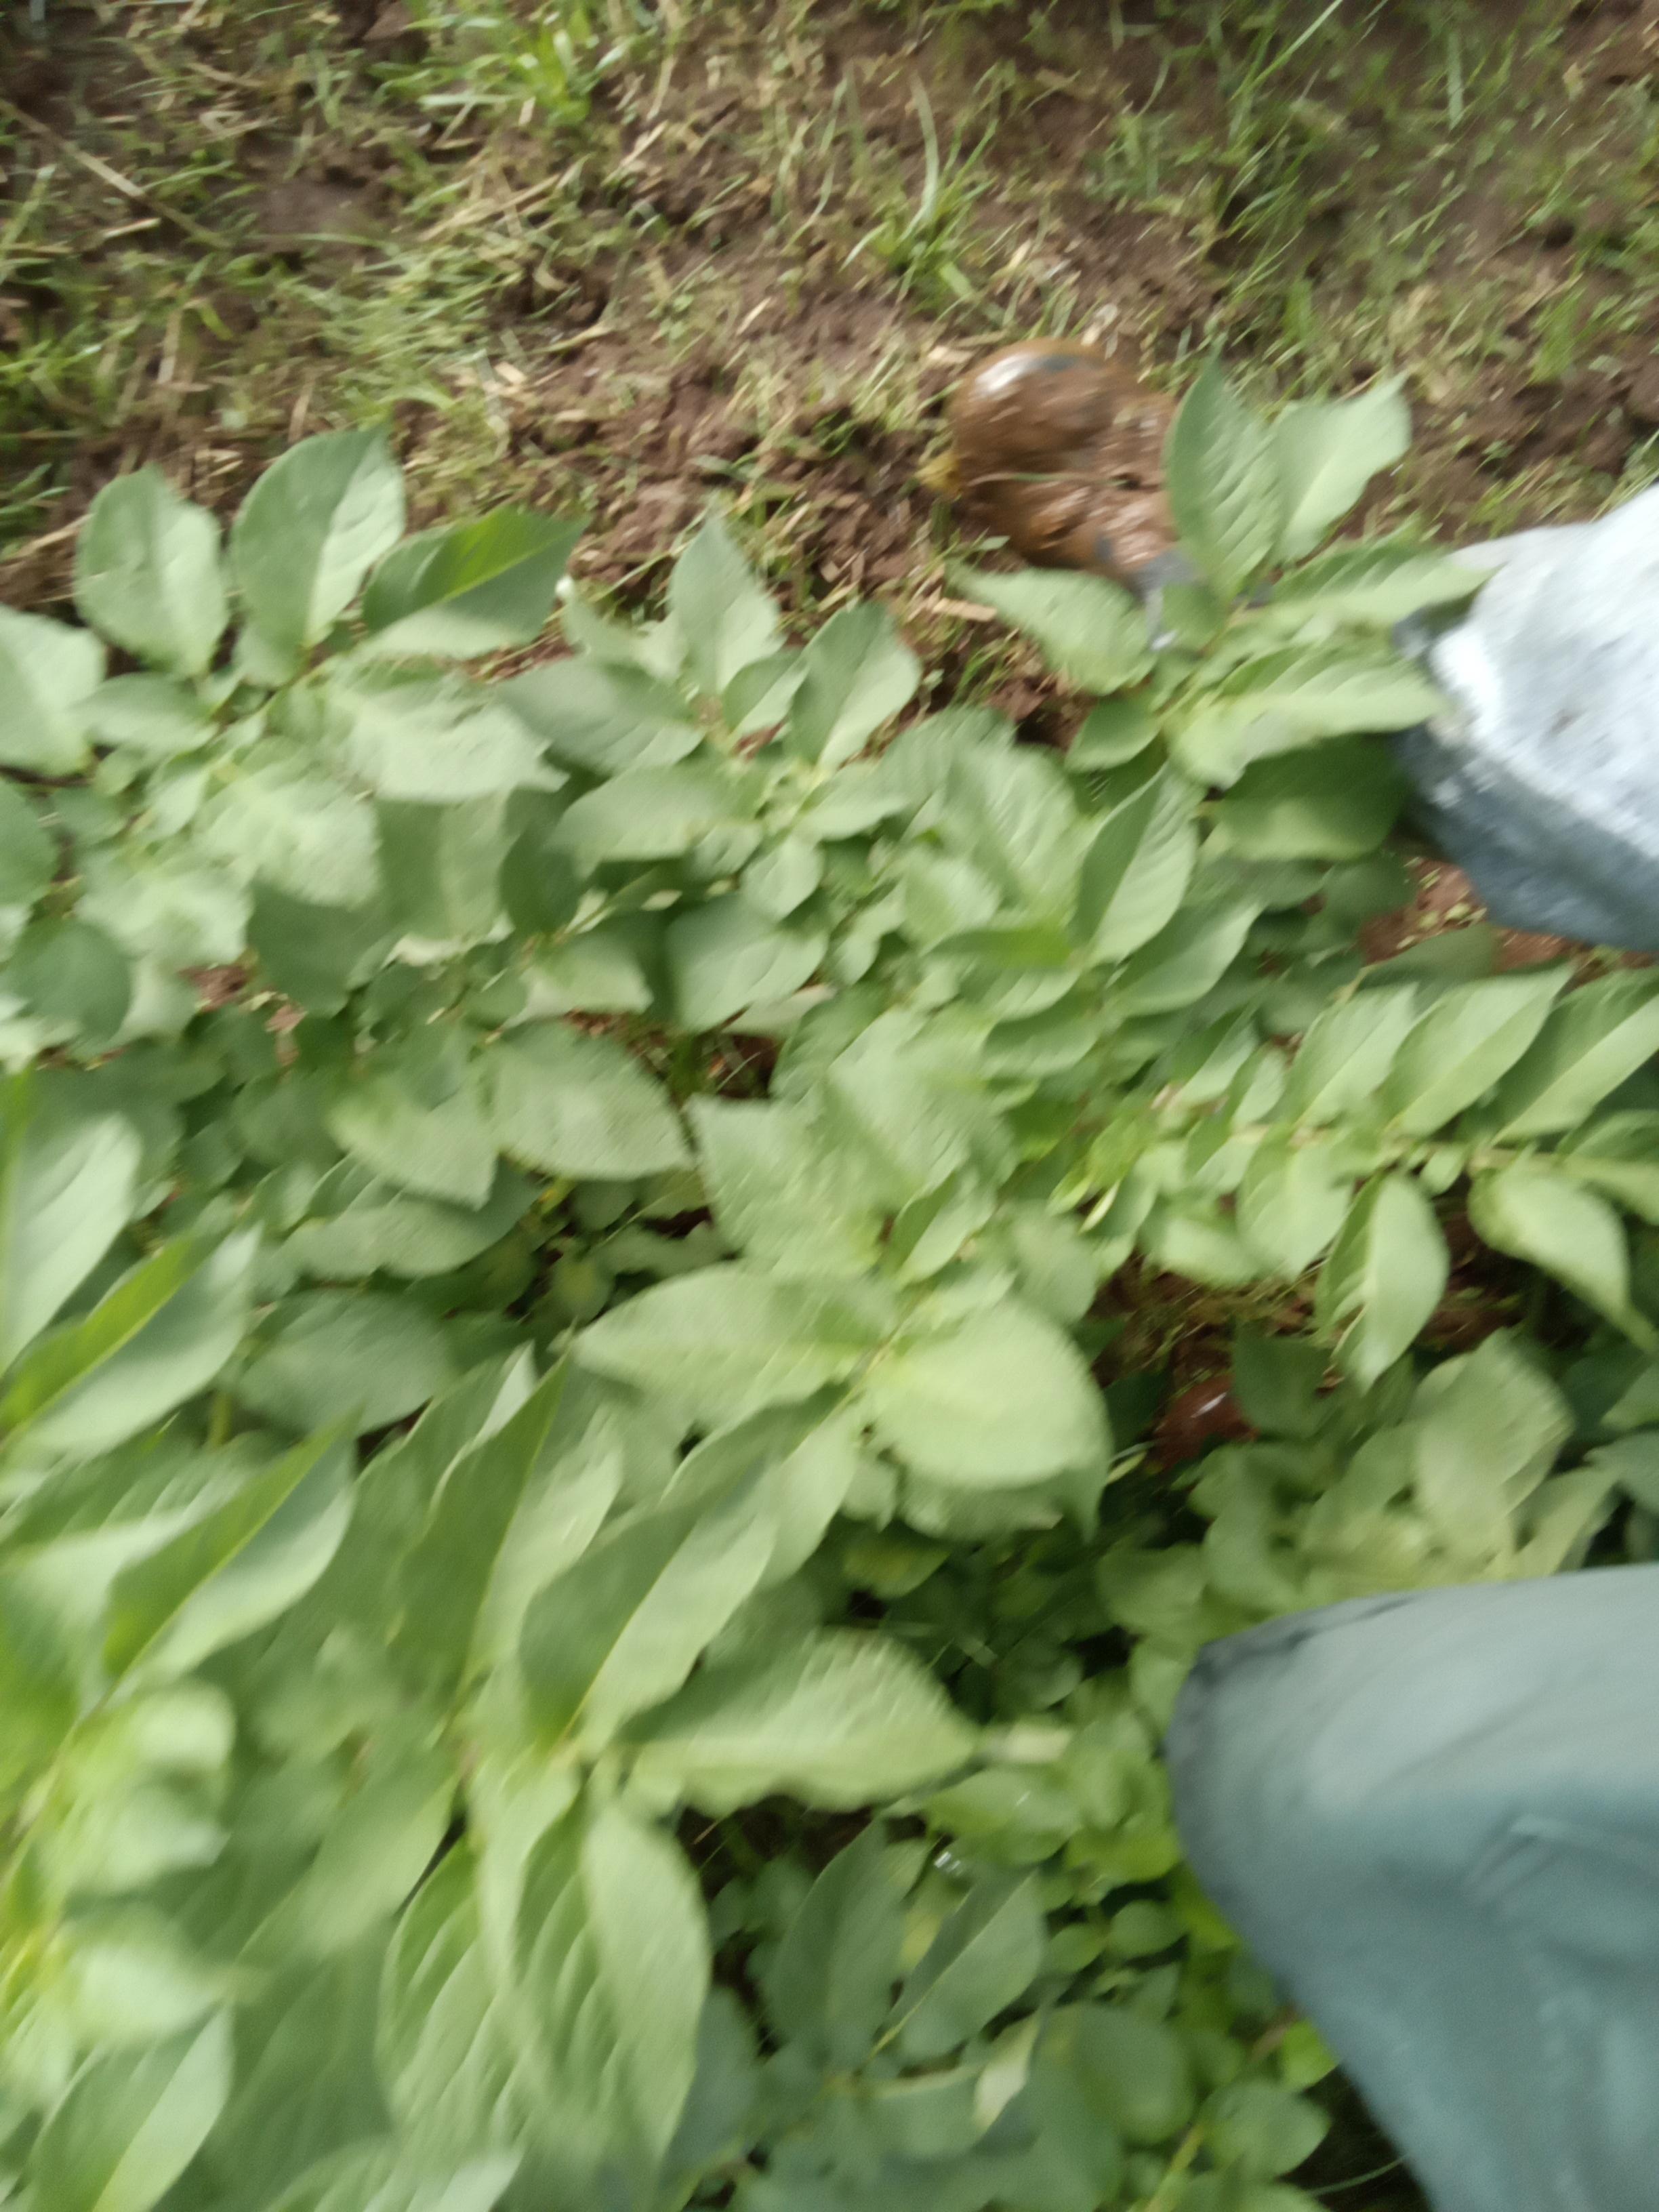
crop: potato
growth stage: vegetative
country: Kenya
